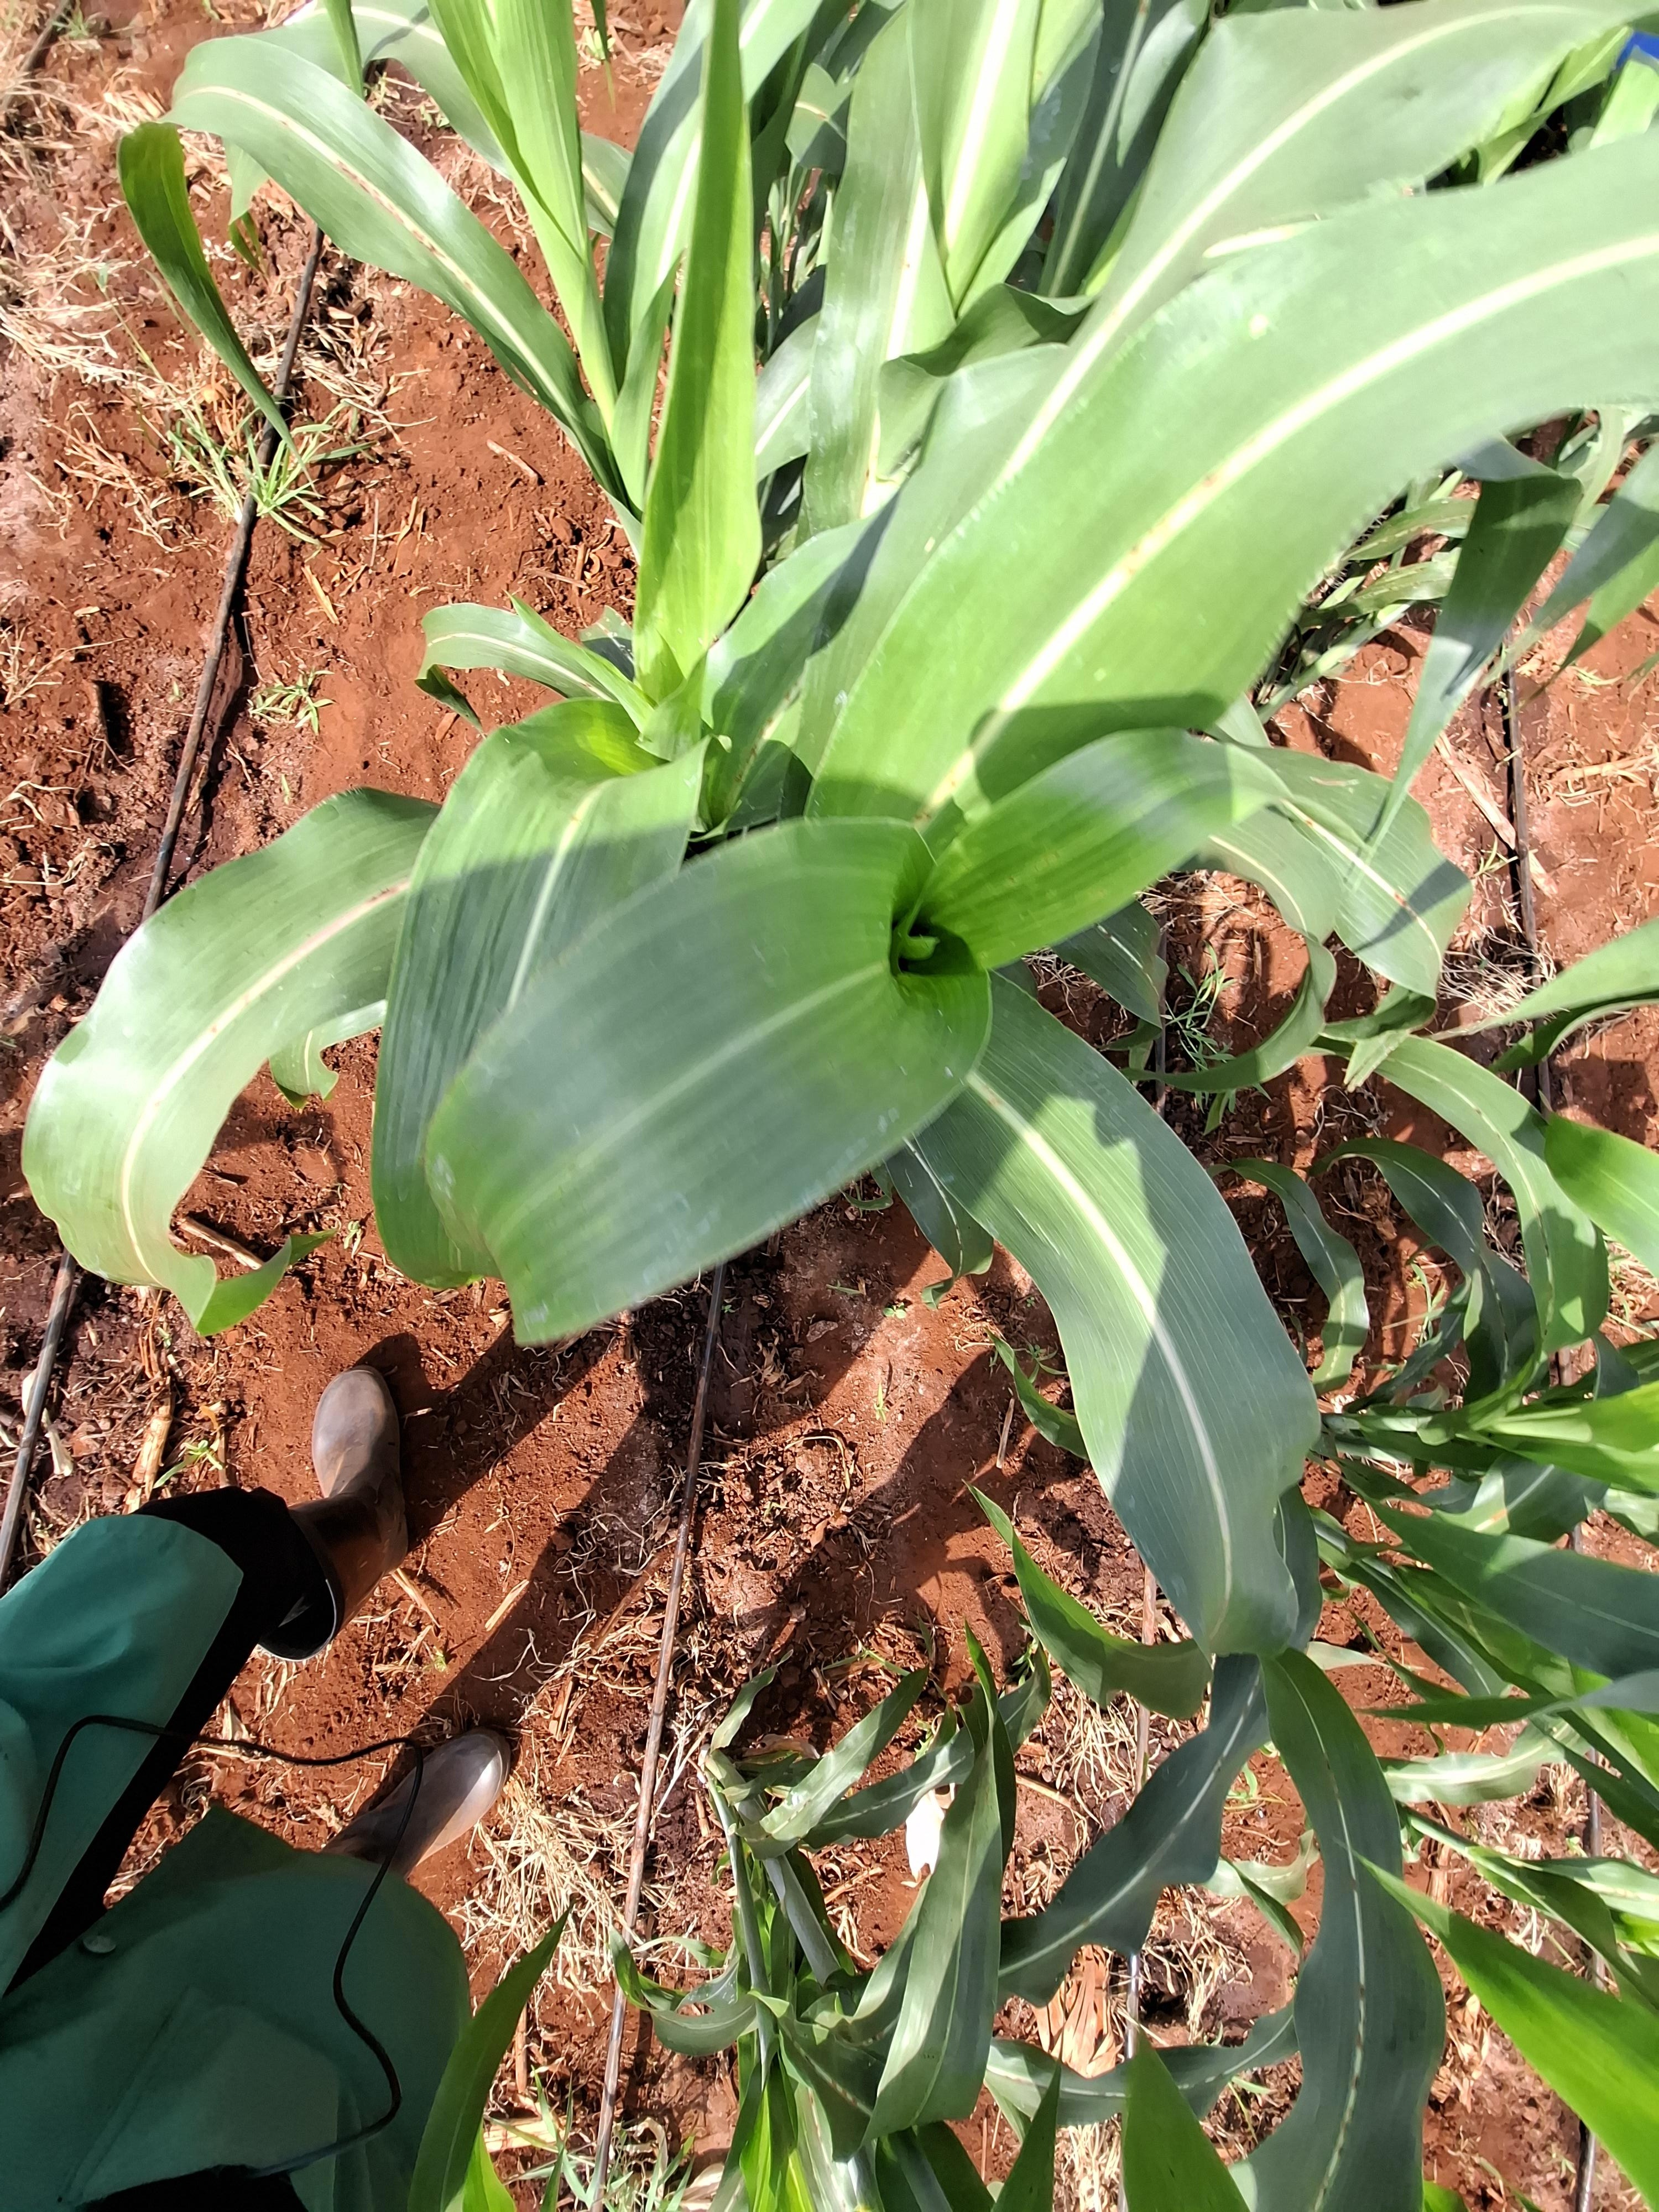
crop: sorghum
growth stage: vegetative
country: Kenya
